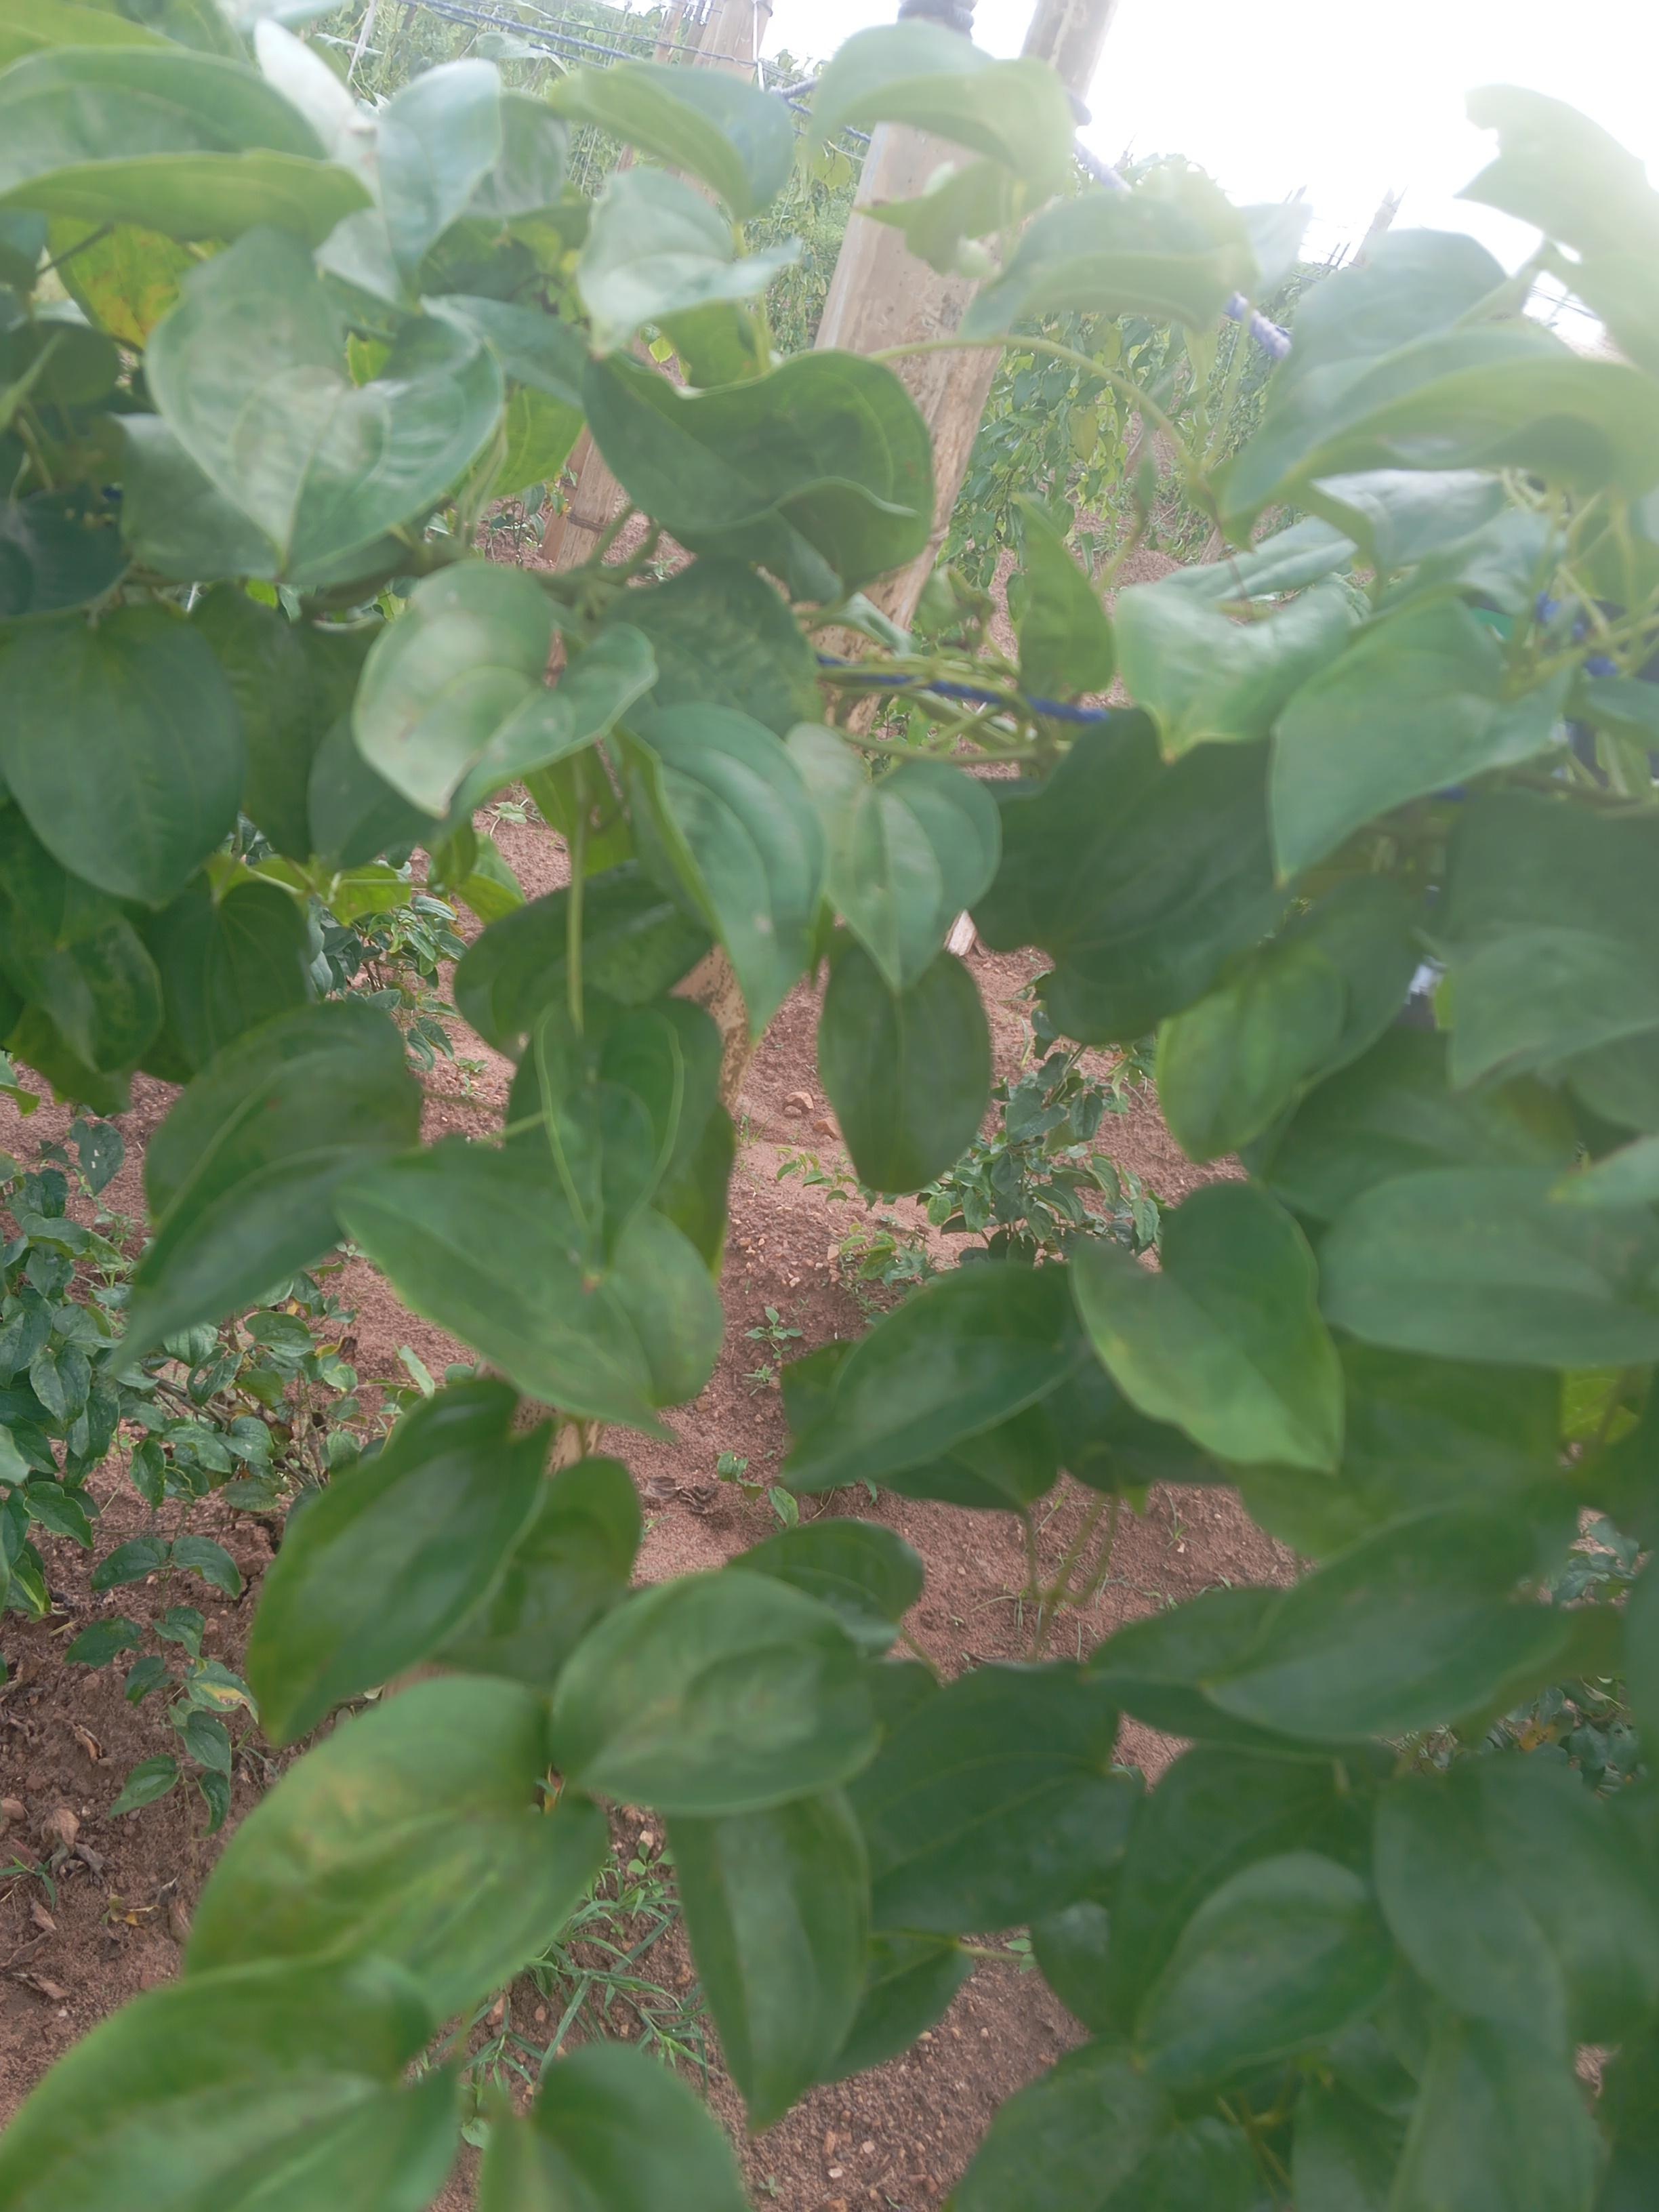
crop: yam
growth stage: sprouting emergence
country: Nigeria
